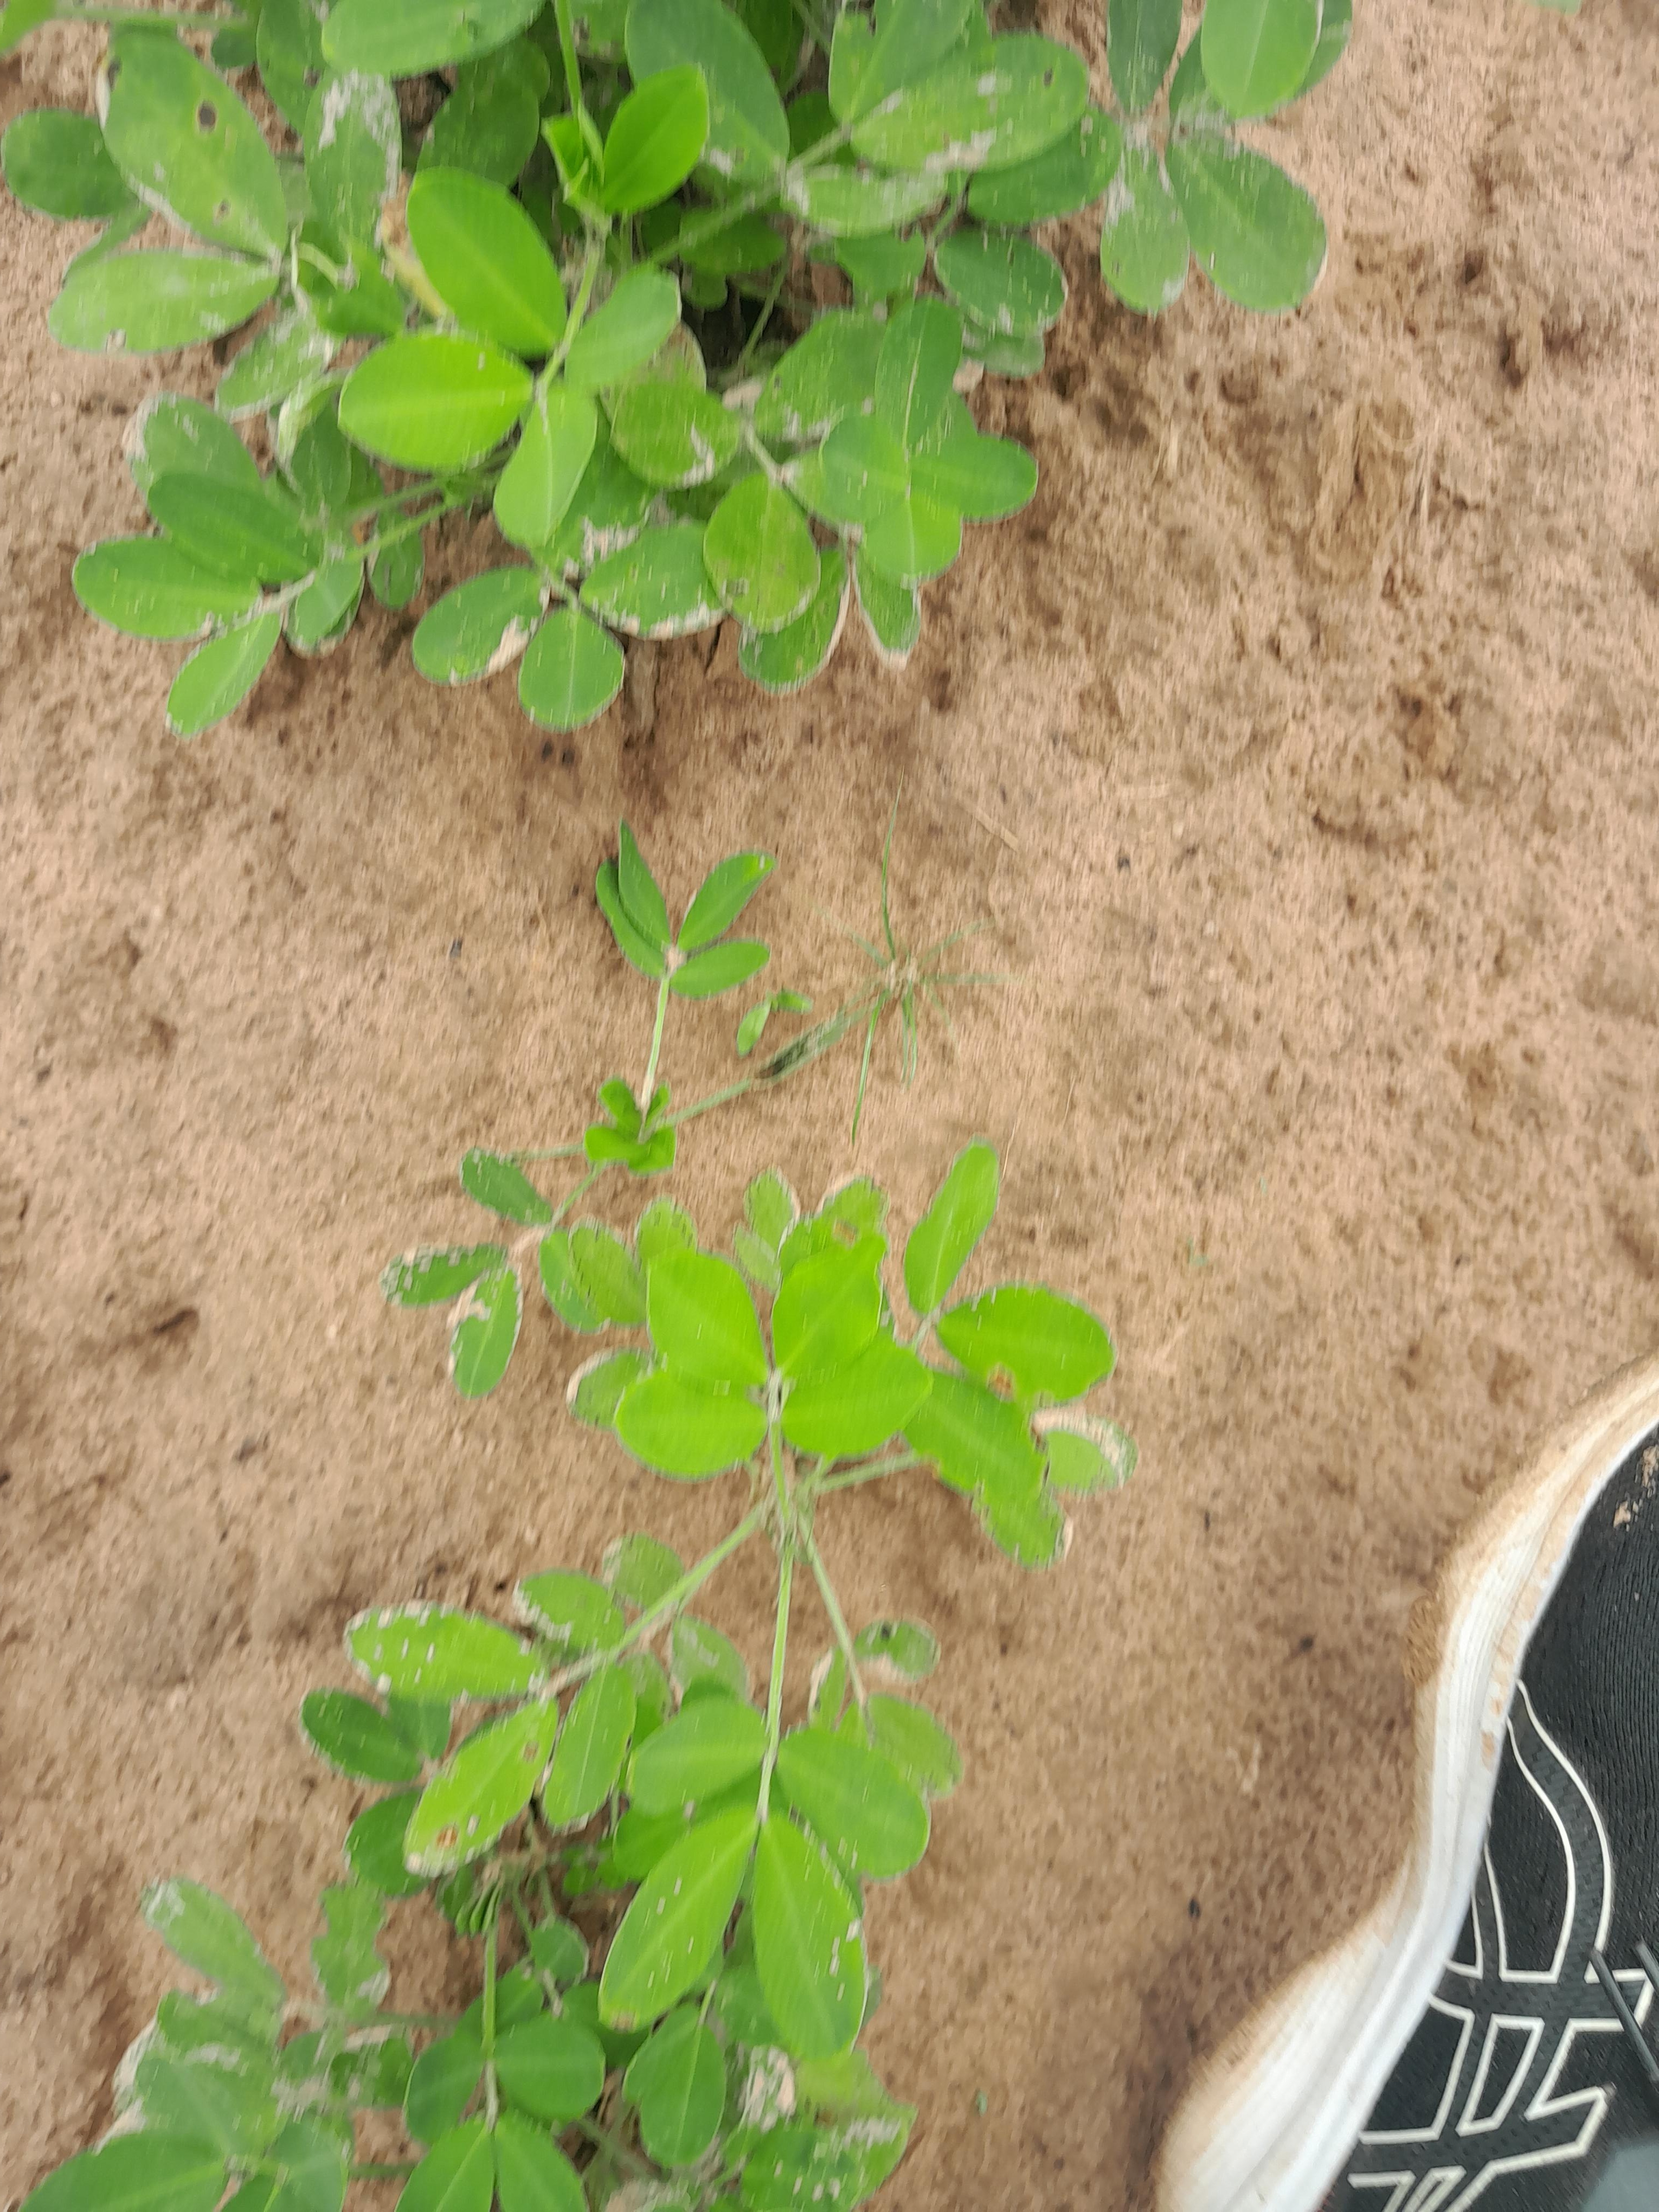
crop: groundnut
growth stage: flowering
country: Senegal
